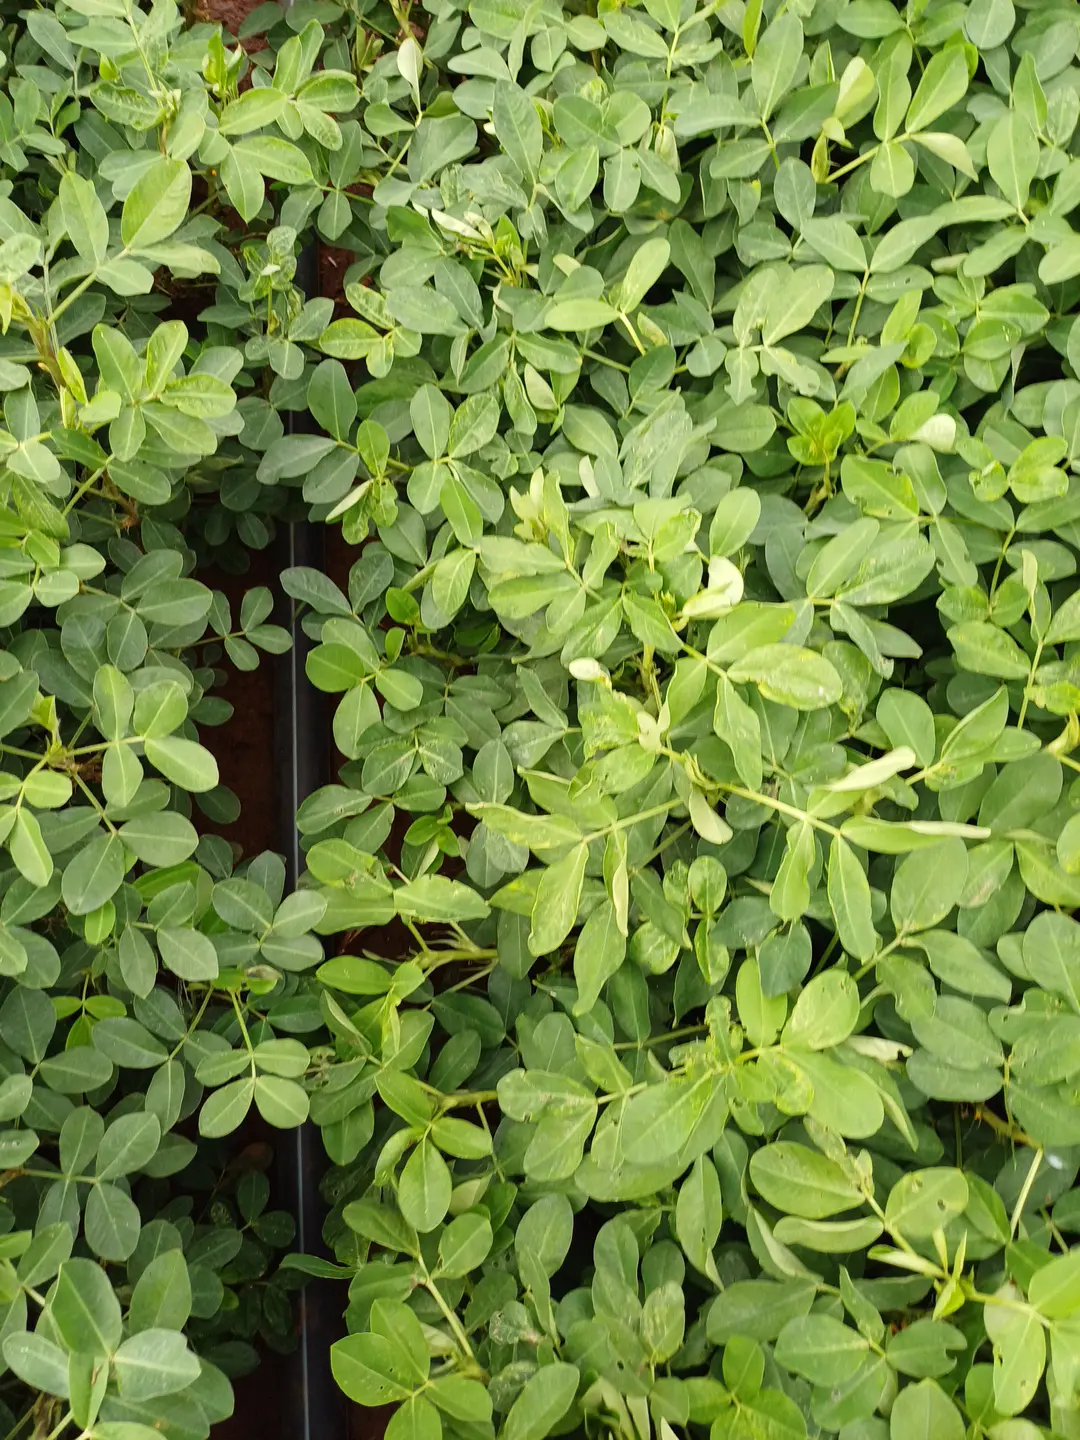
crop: groundnut
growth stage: flowering
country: Kenya
